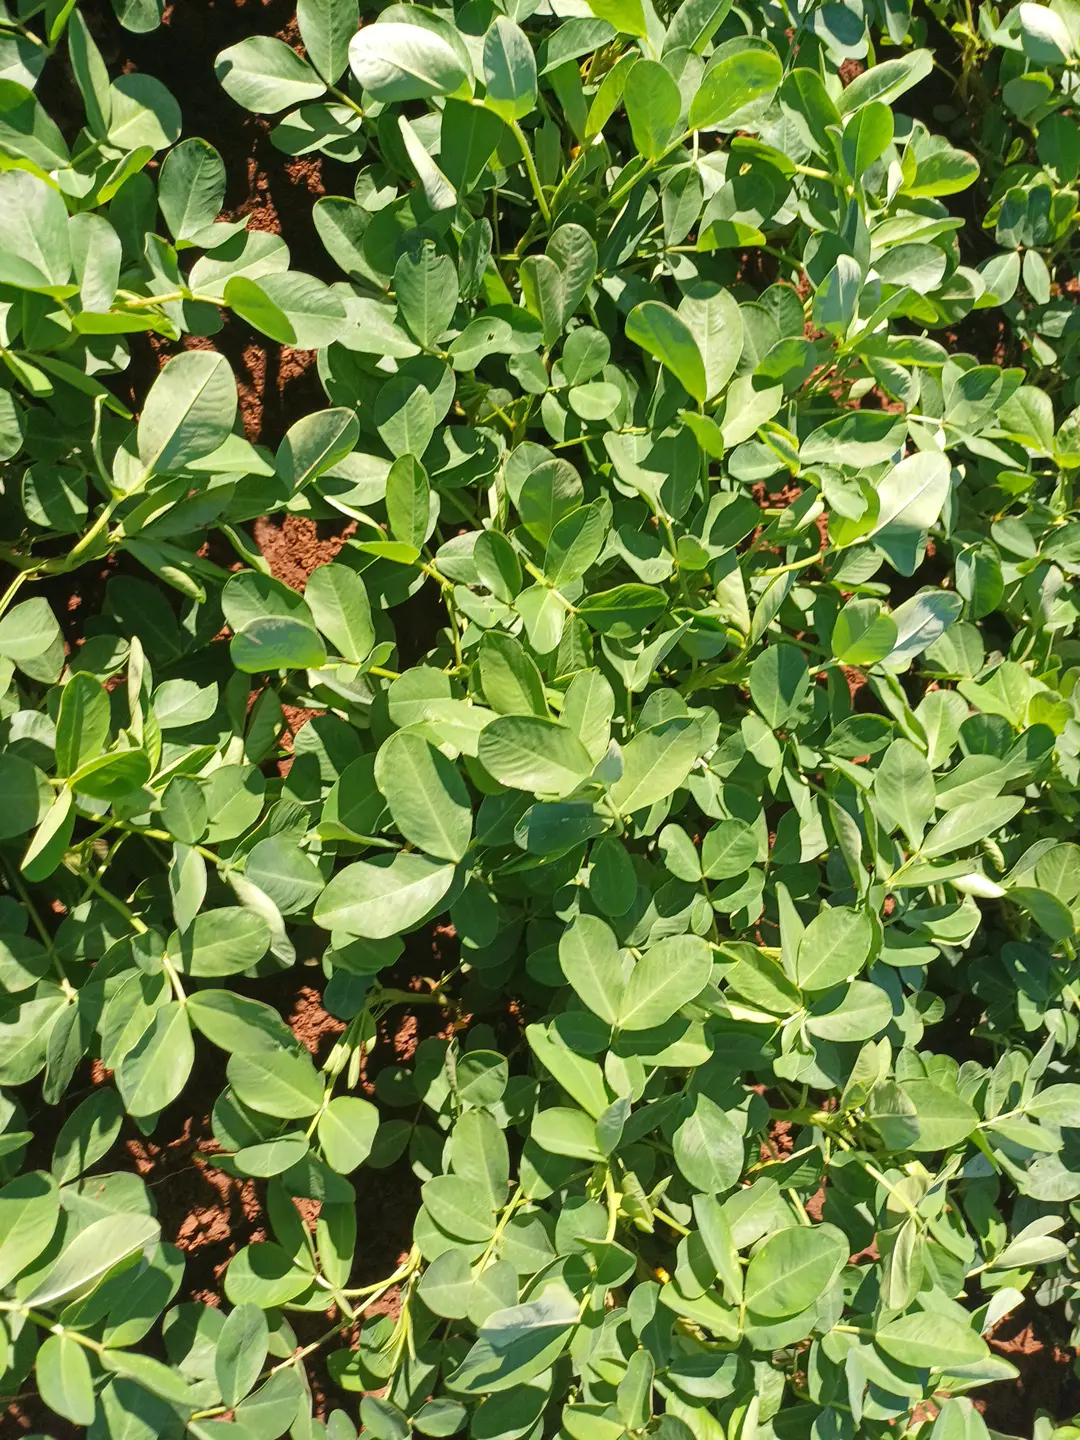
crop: groundnut
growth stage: flowering
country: Kenya
